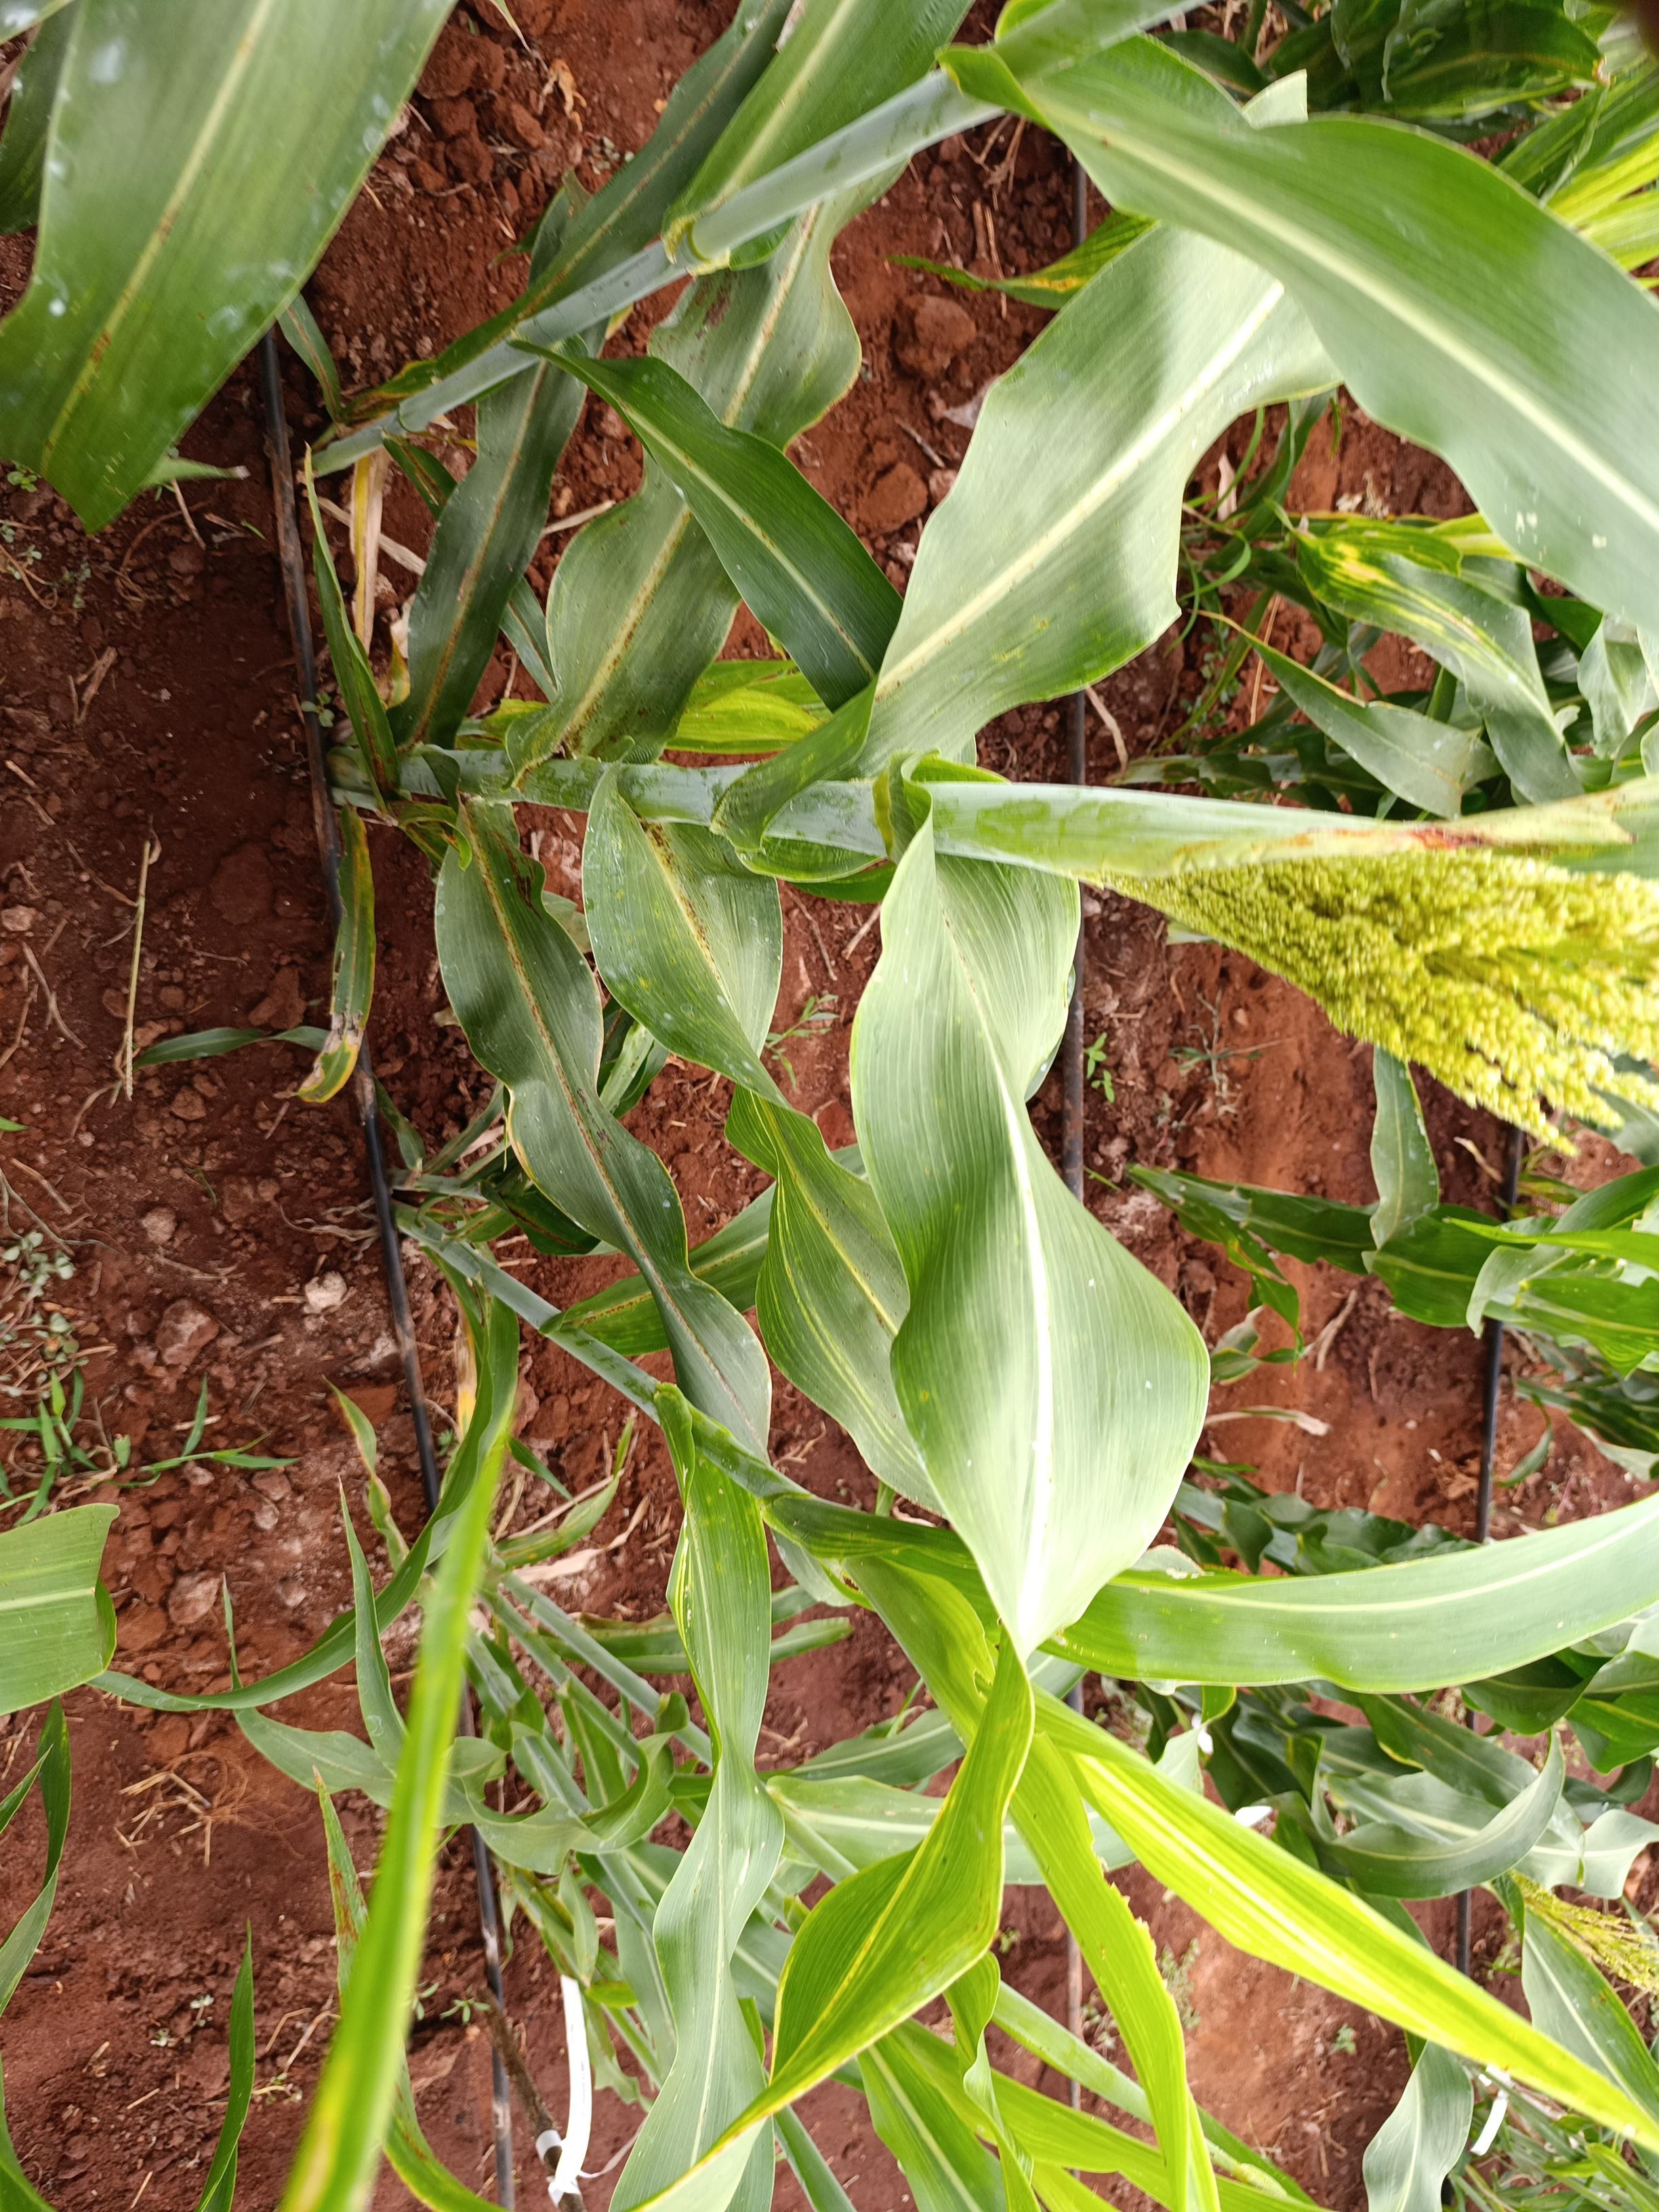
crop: sorghum
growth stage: heading tuber
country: Kenya
